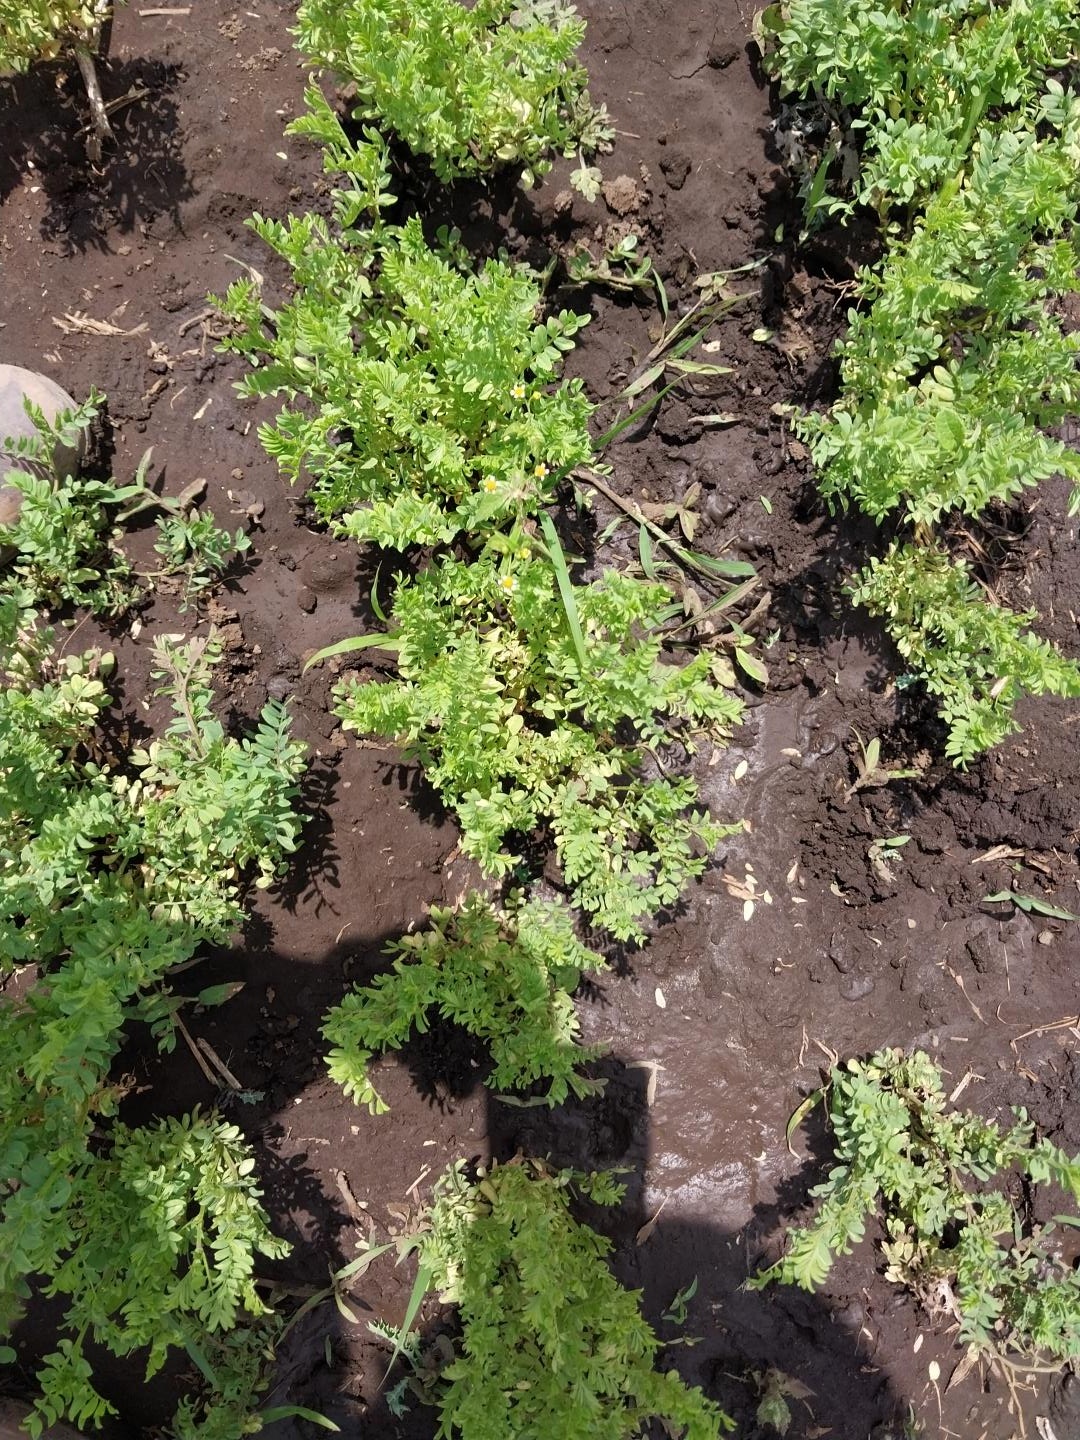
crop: lentil
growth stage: vegetative
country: Tanzania
